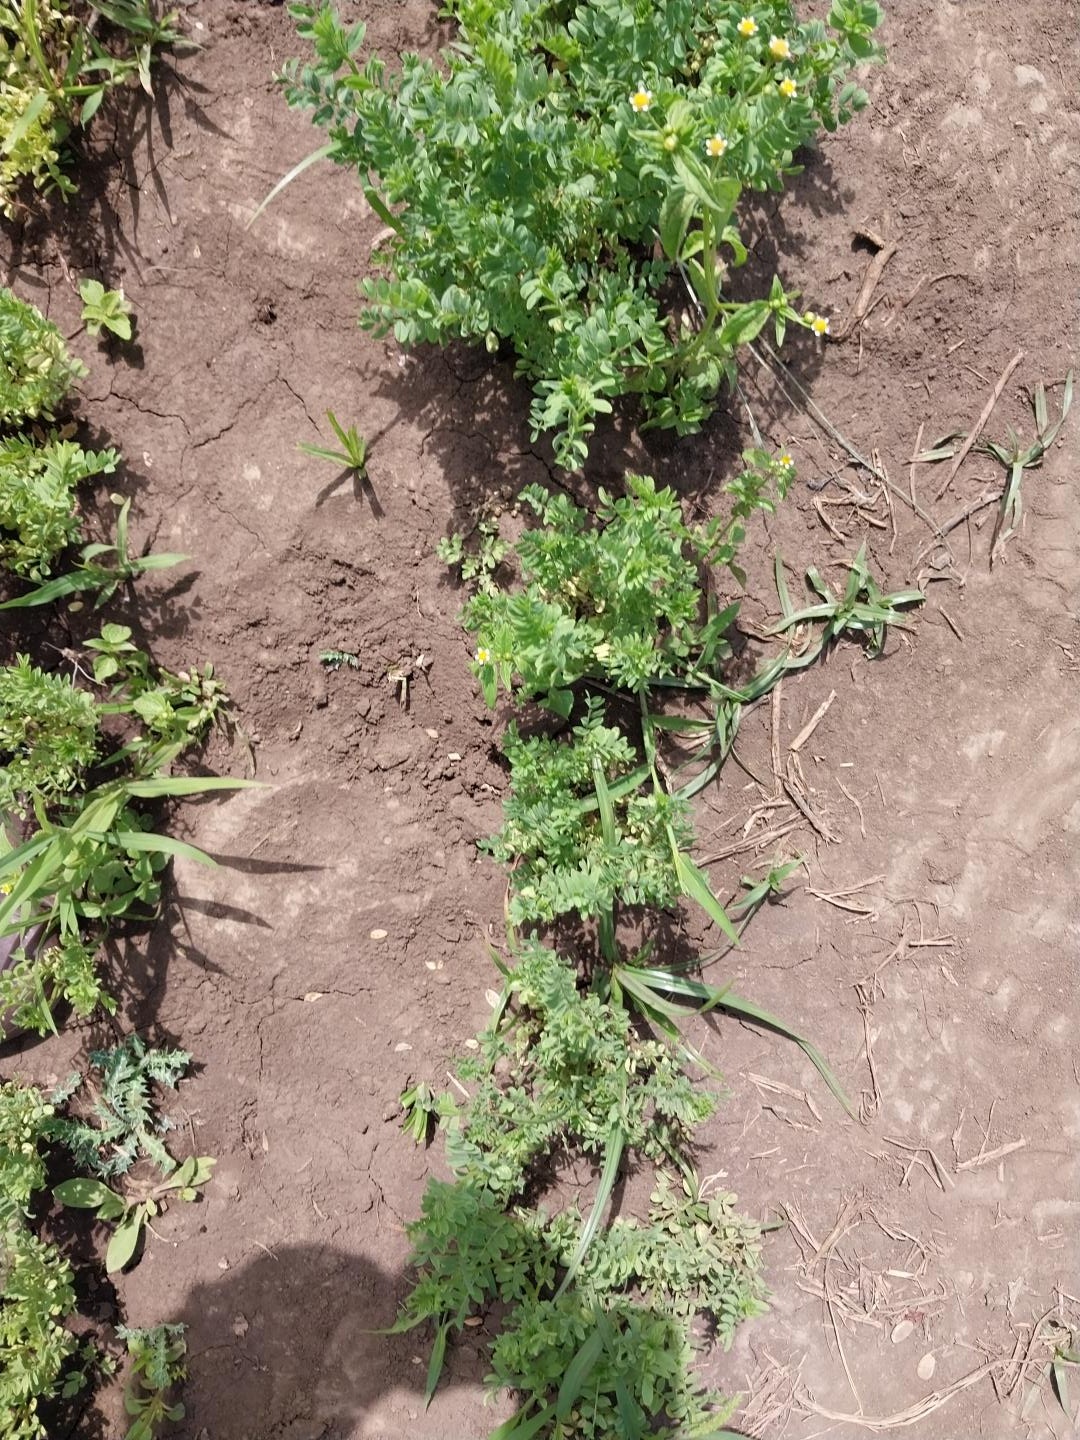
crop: lentil
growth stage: vegetative
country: Tanzania
